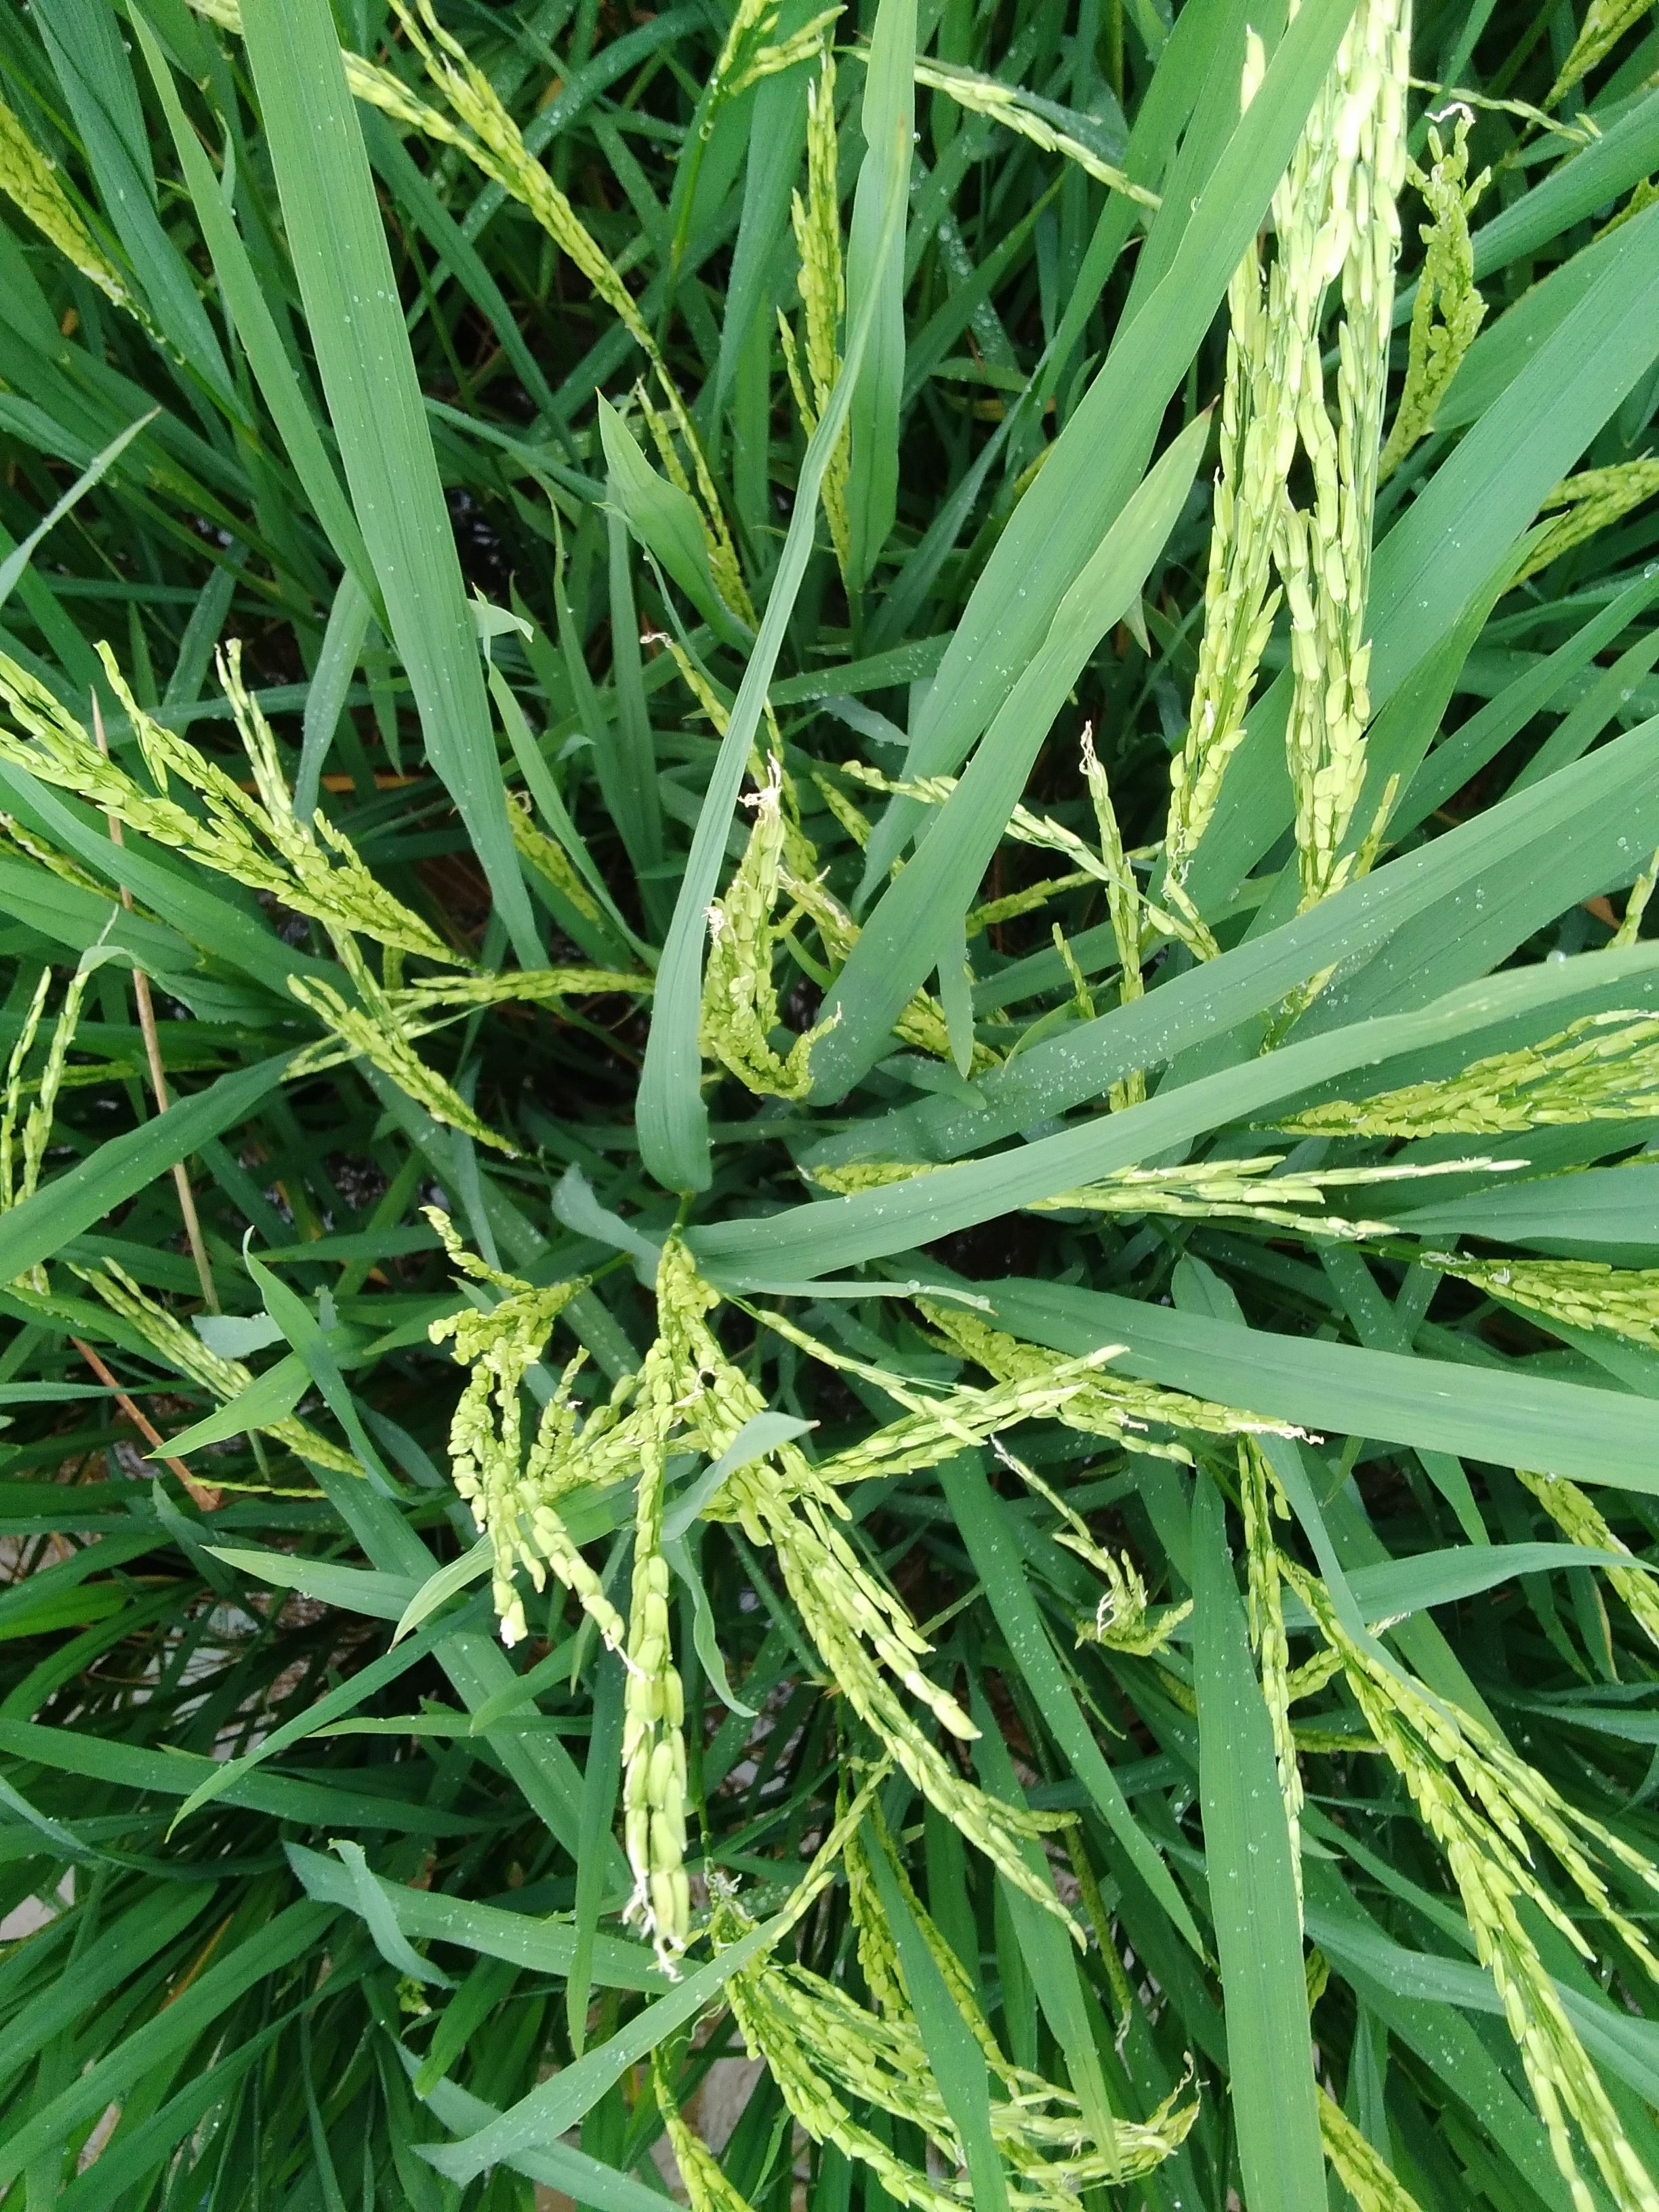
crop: rice
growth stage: flowering
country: Nigeria
